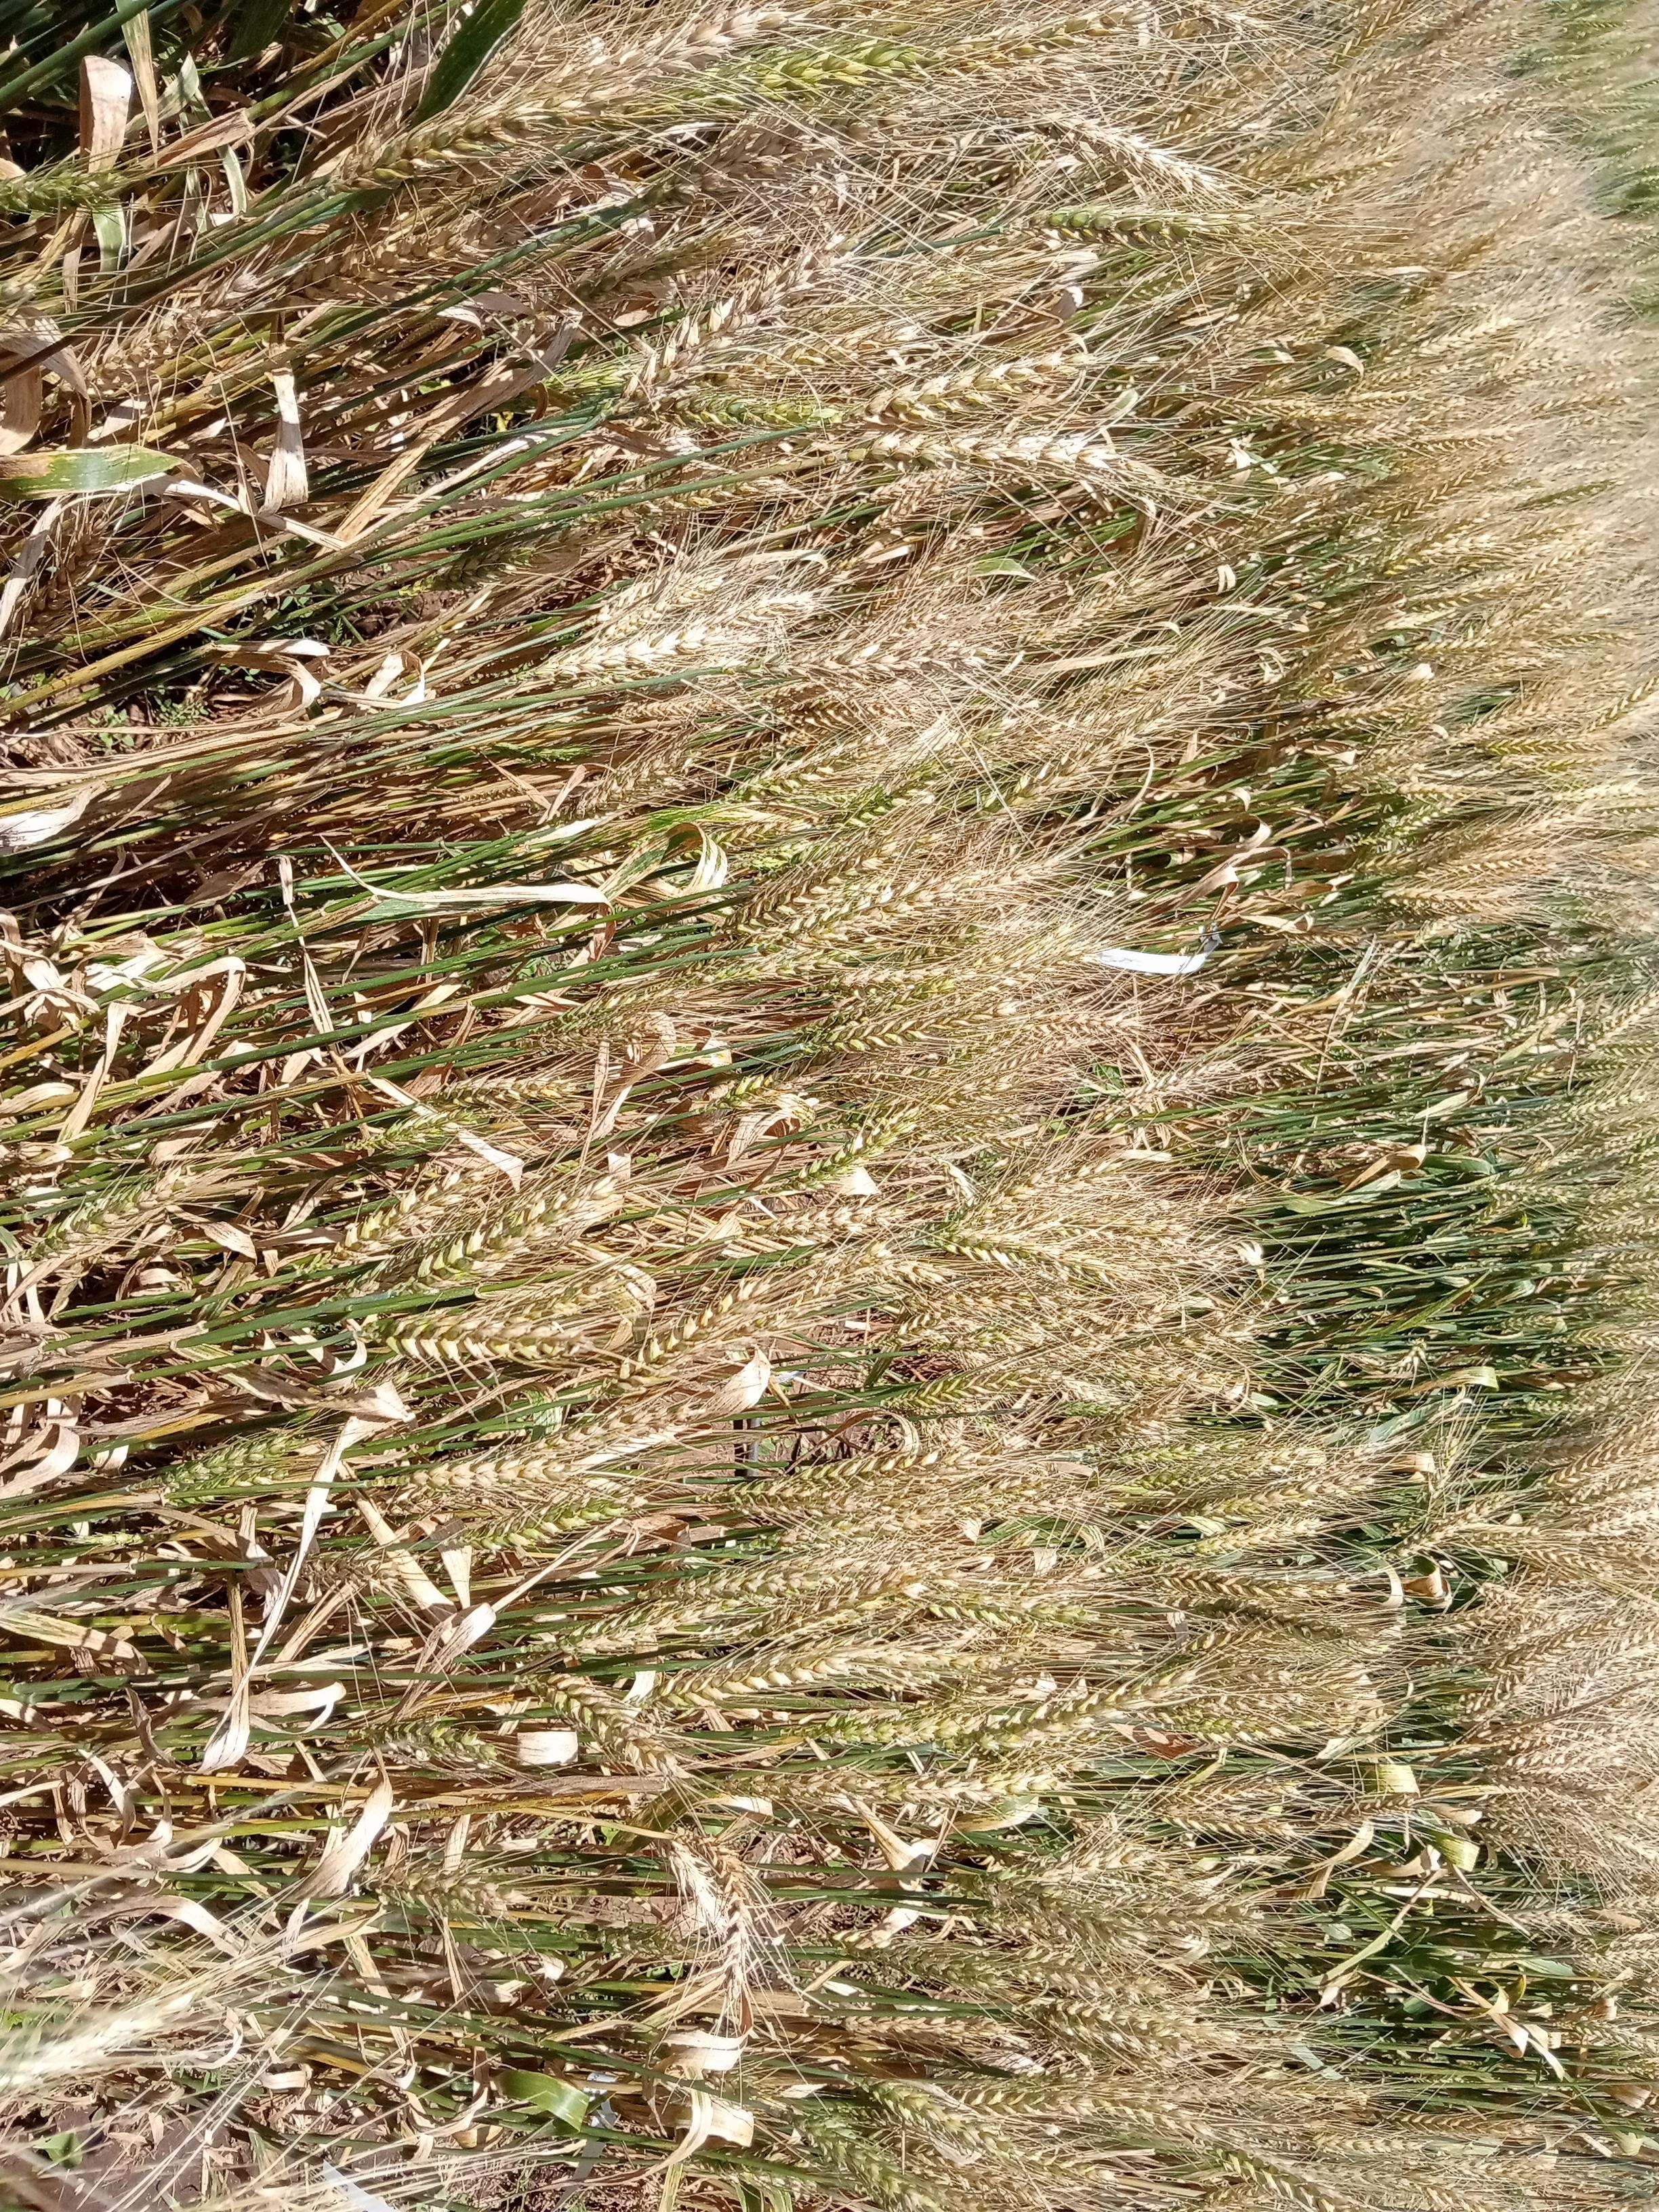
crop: wheat
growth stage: maturity
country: Kenya
